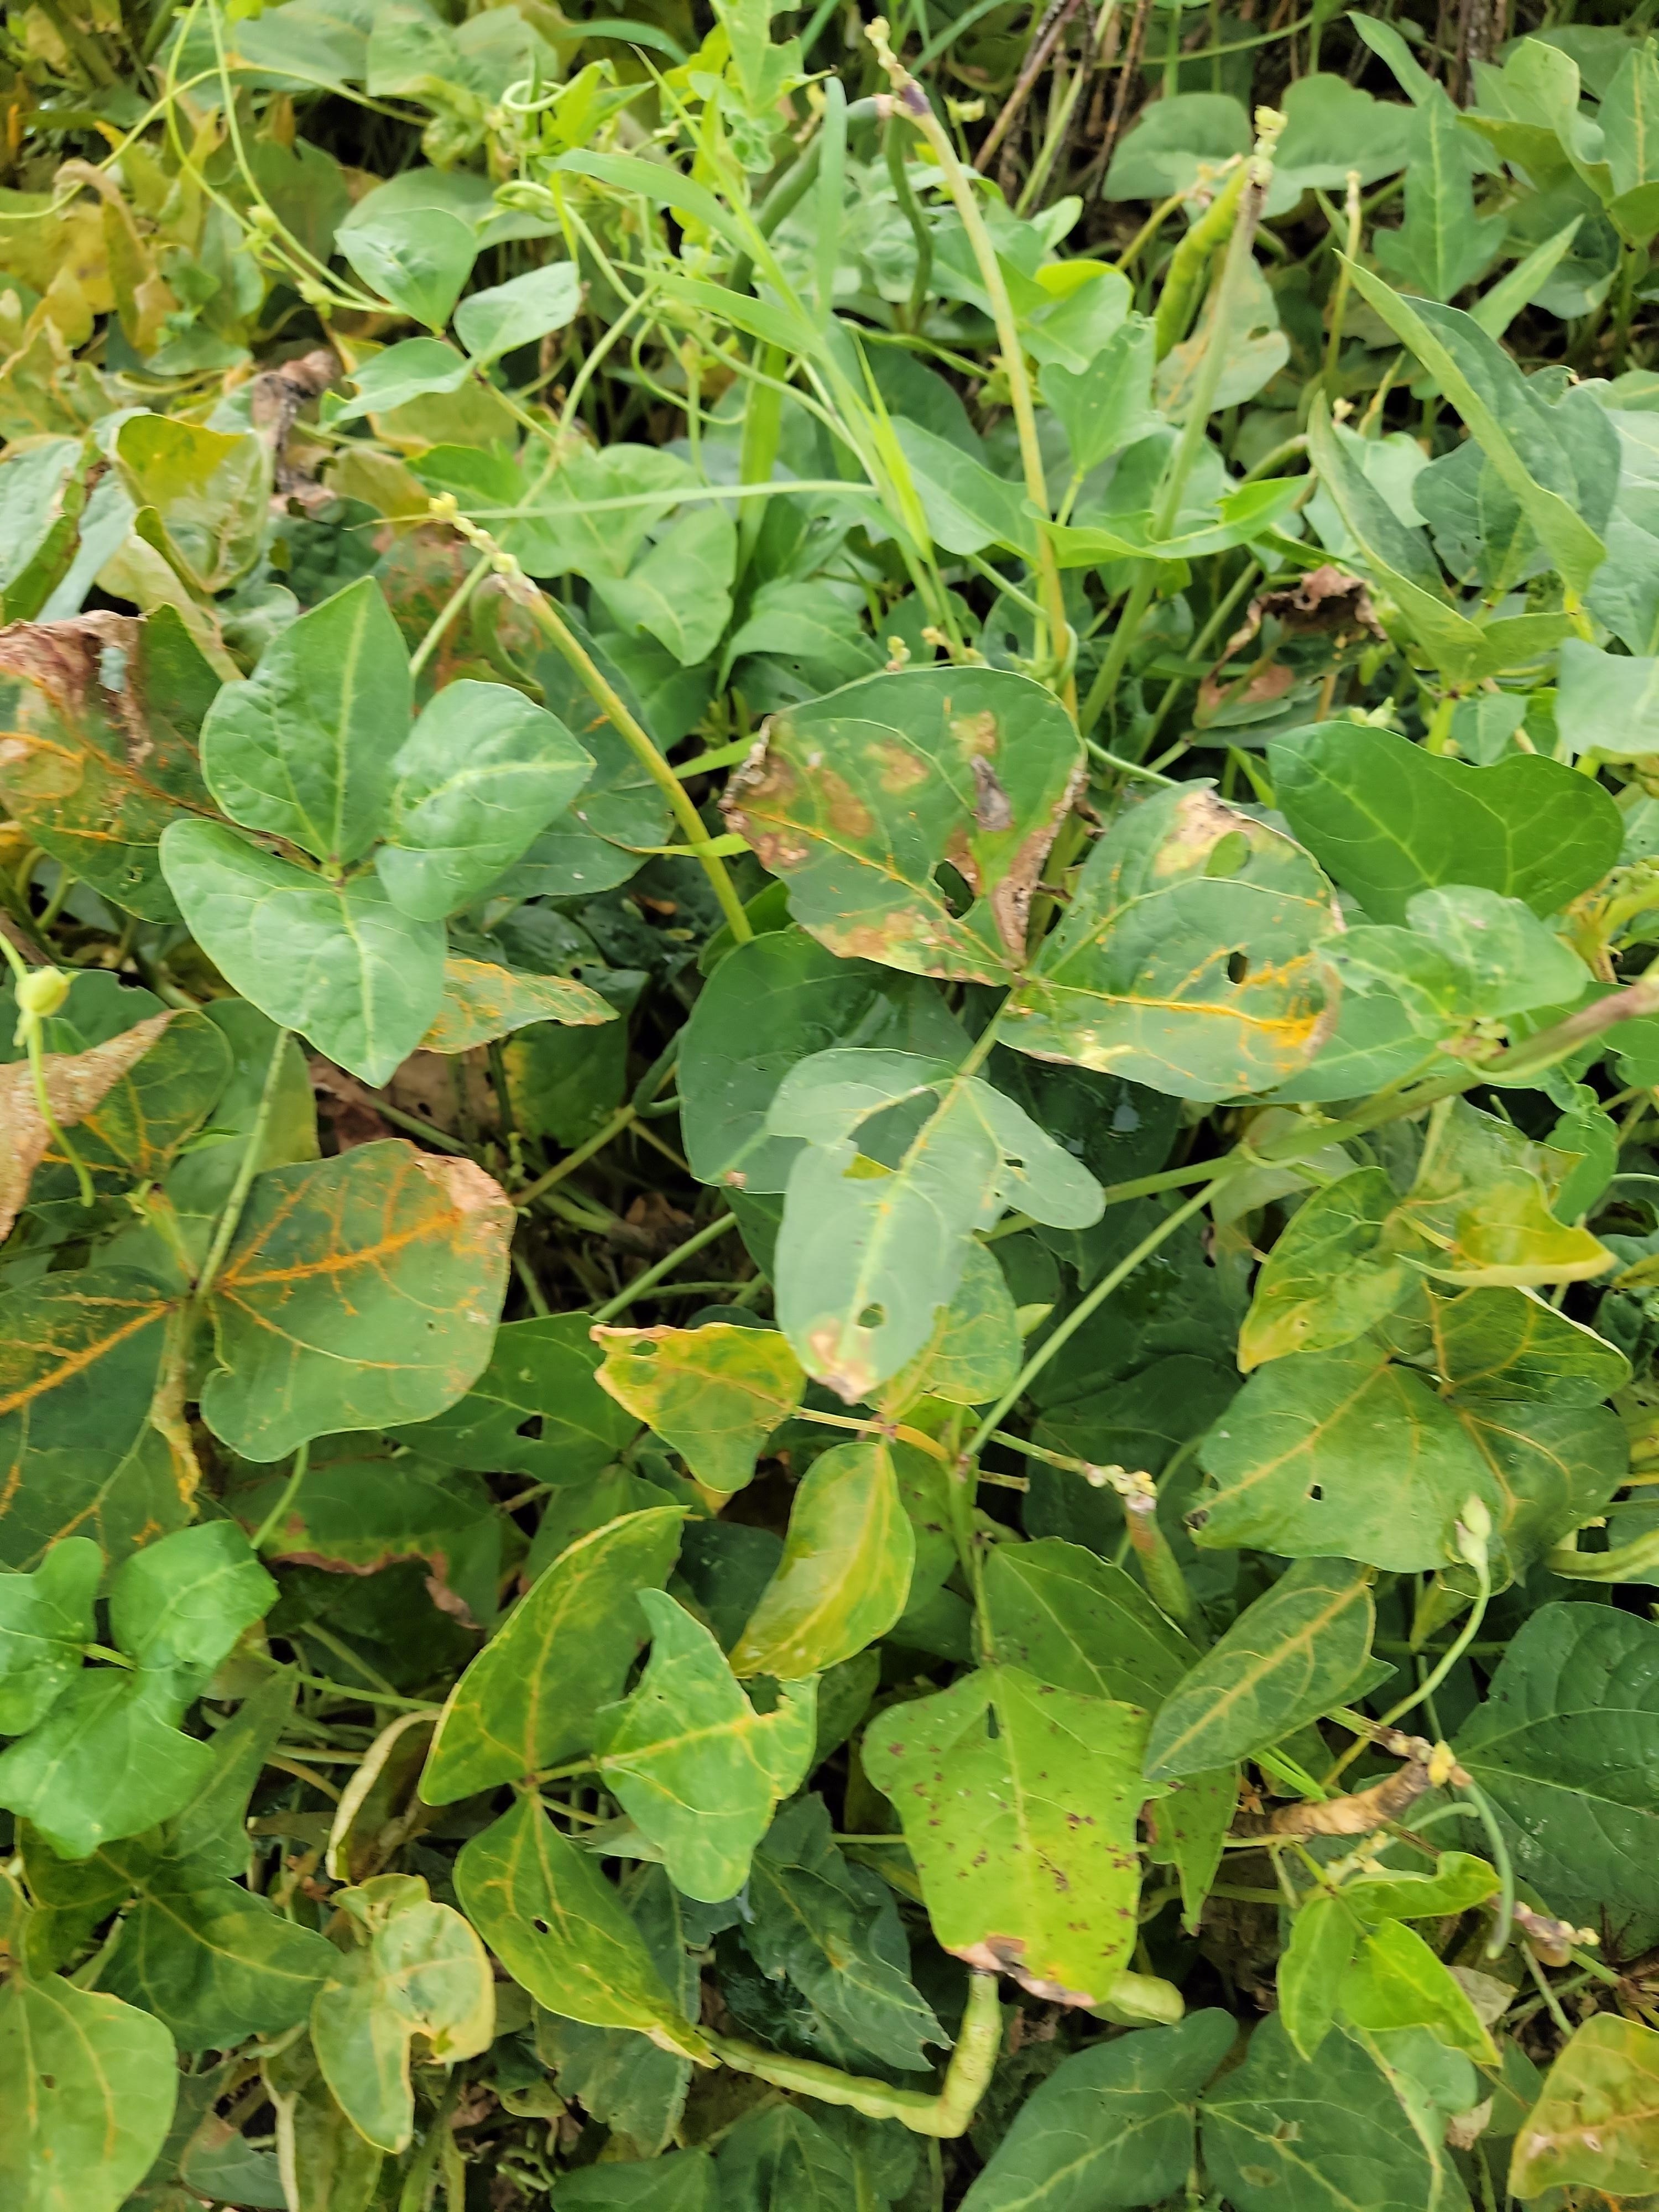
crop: cowpea
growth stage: development pod
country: Tanzania
